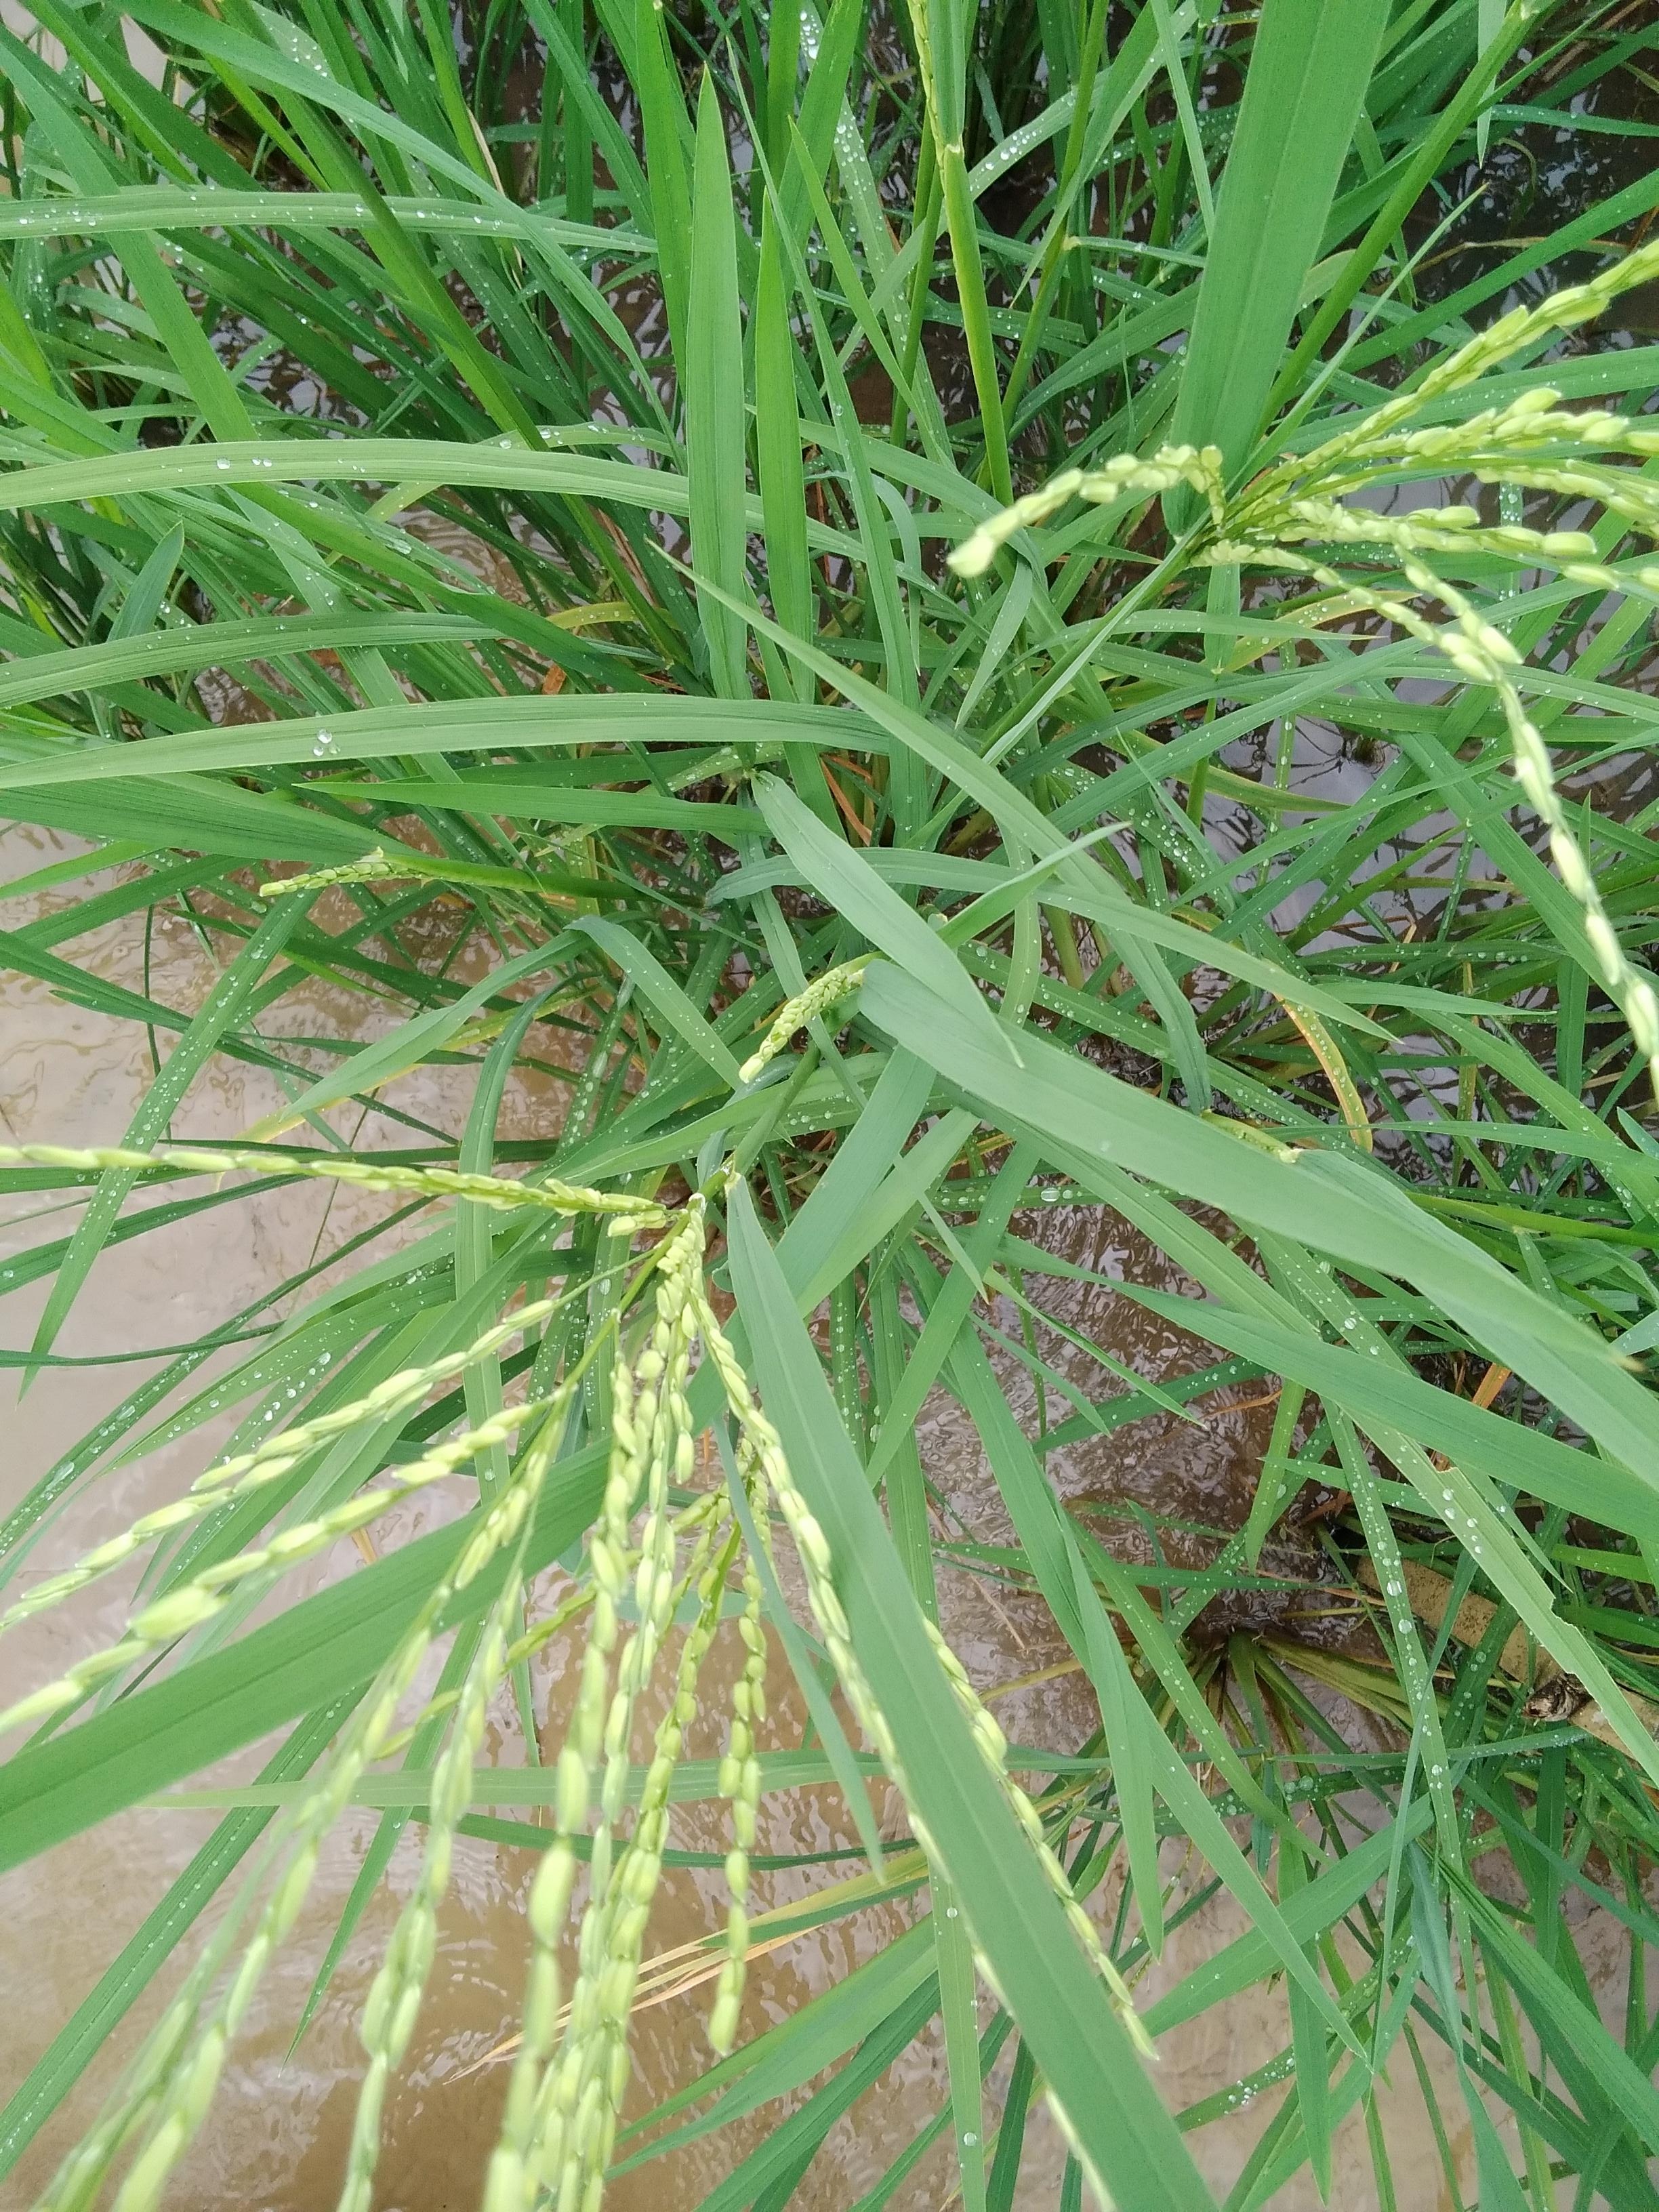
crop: rice
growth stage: flowering
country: Nigeria
